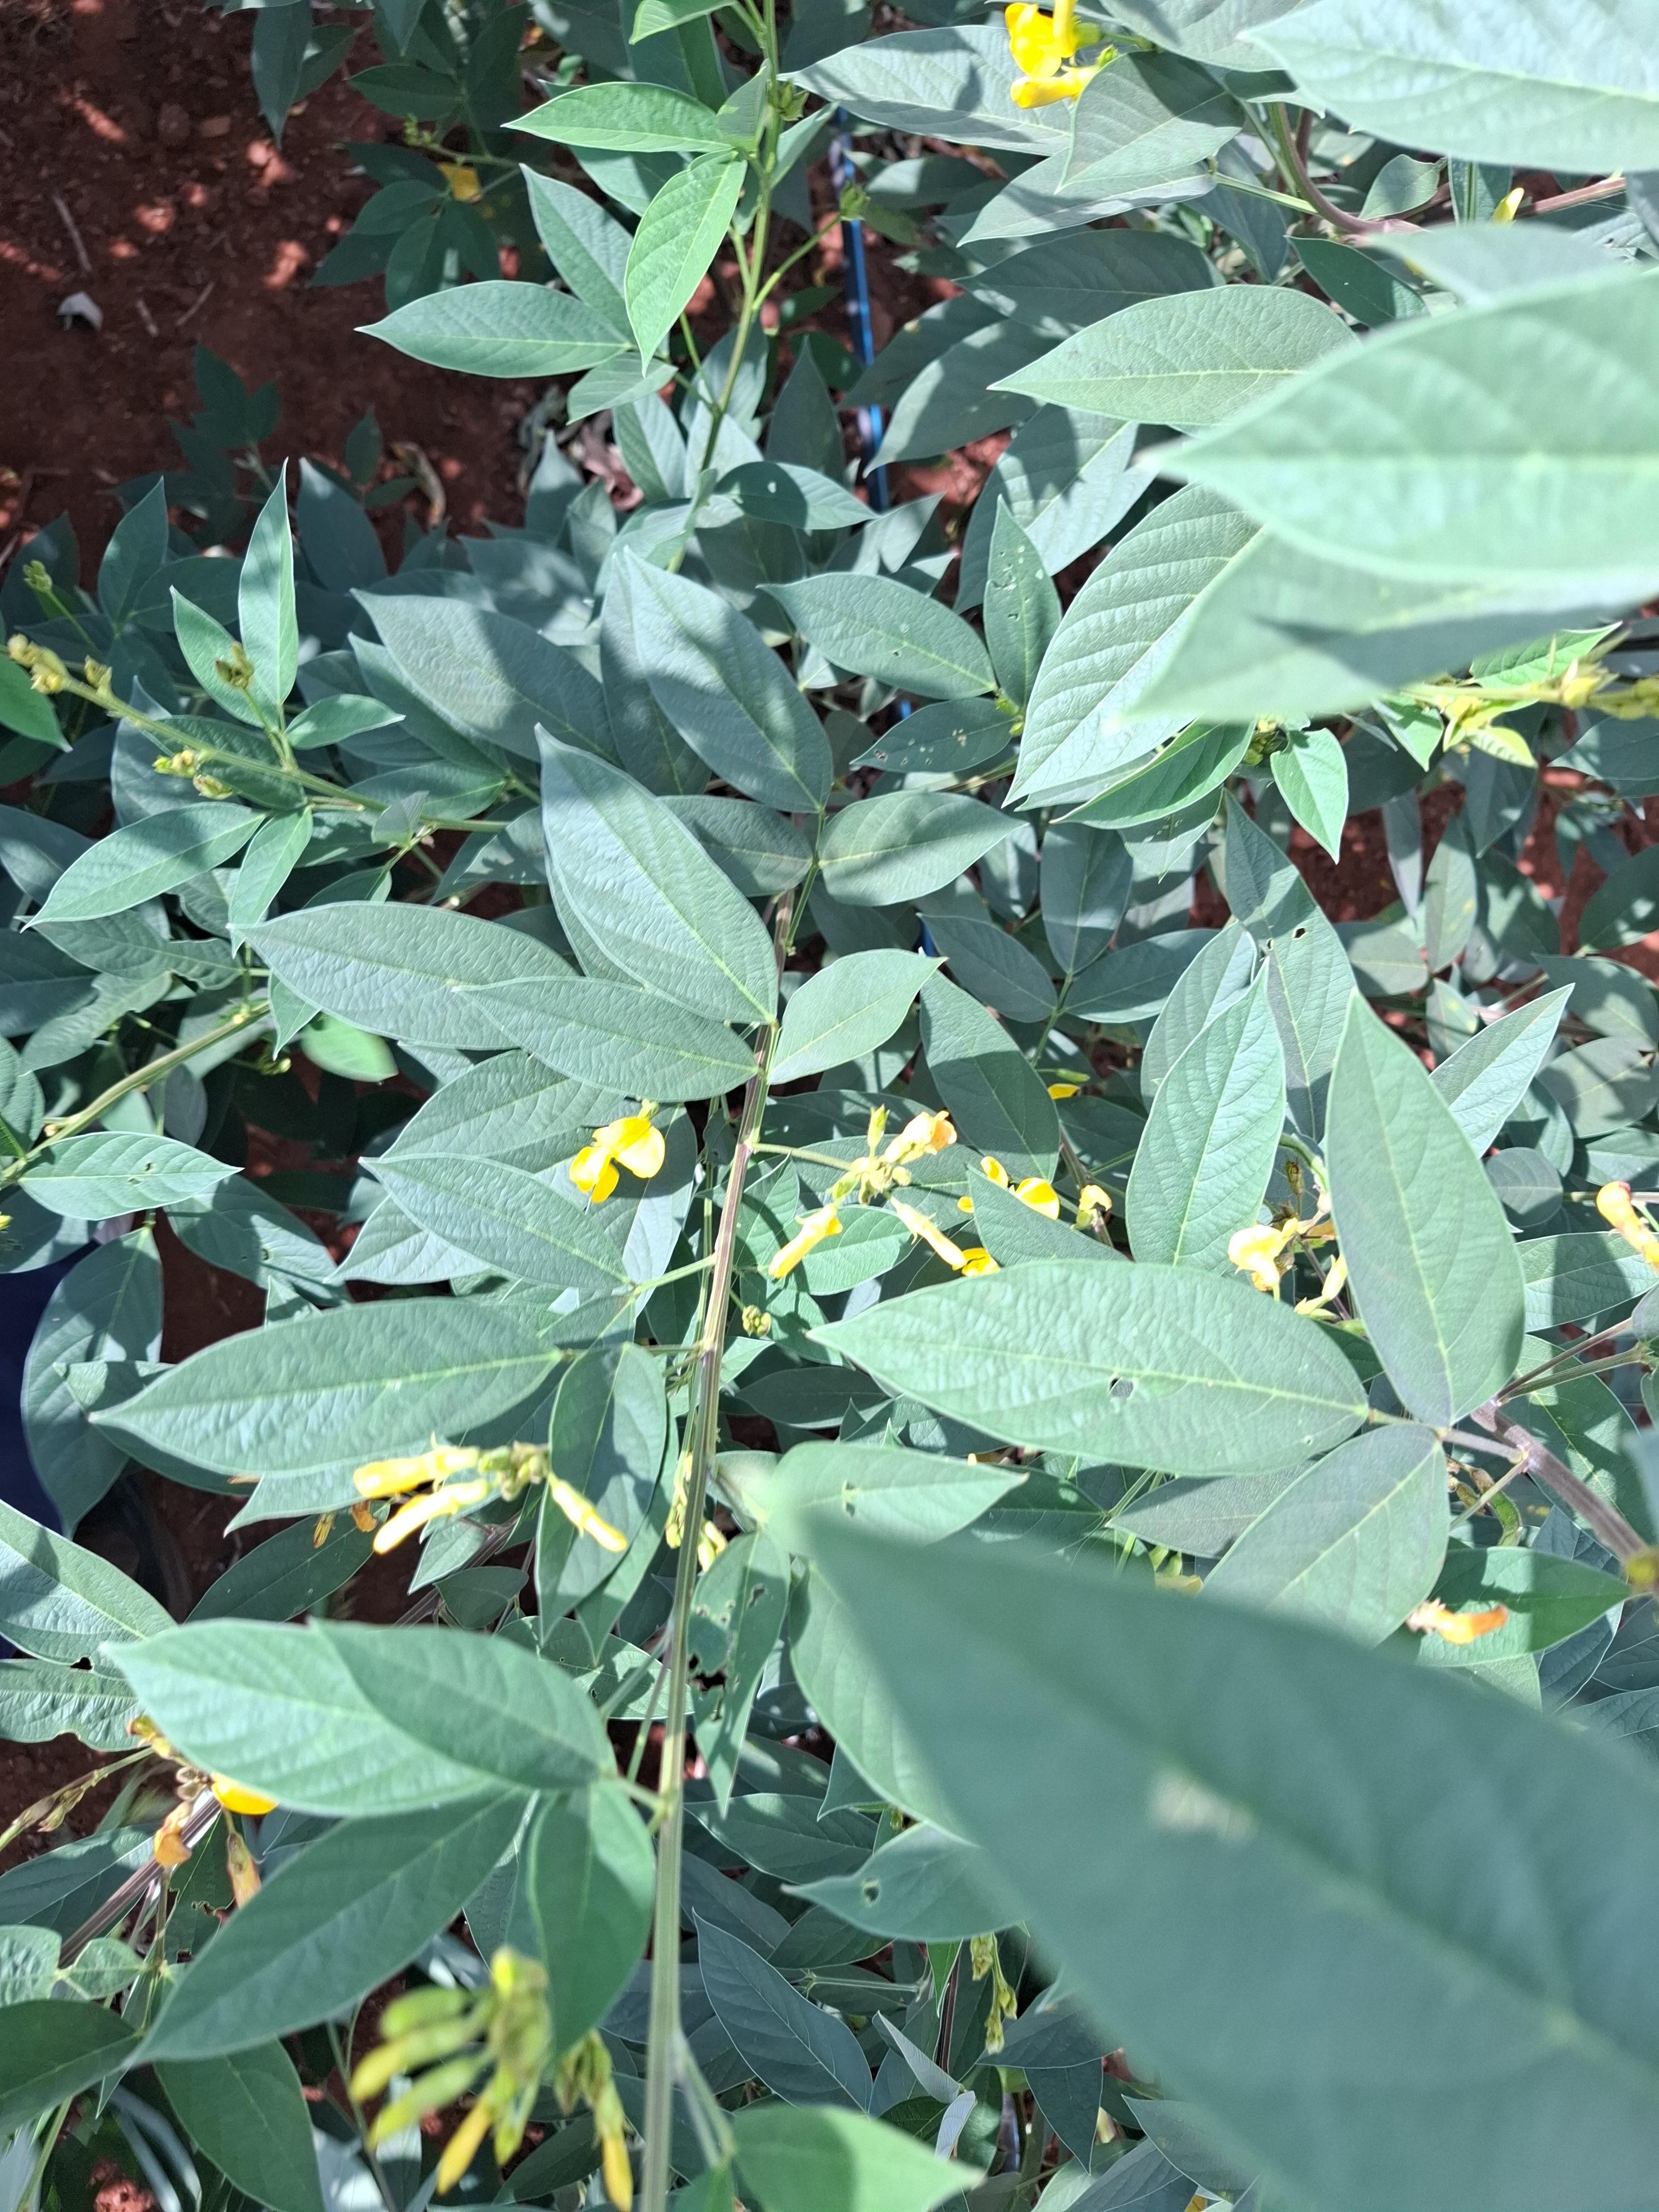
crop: pigeonpea
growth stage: development pod
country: Kenya
